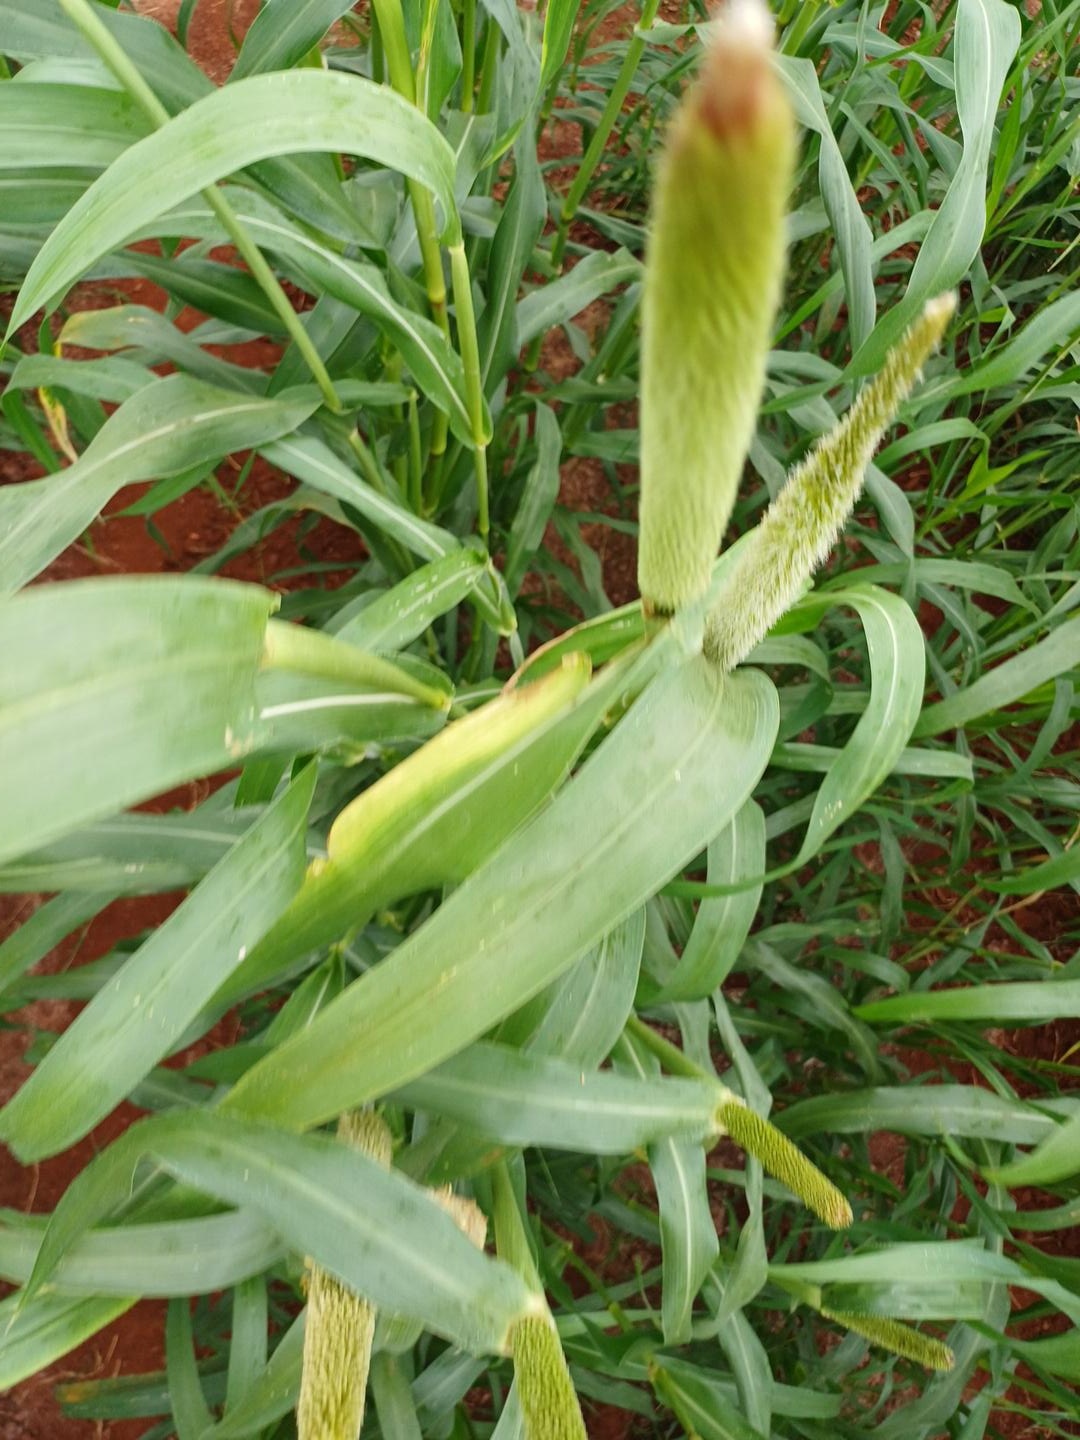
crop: pearl millet
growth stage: flowering
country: Kenya
